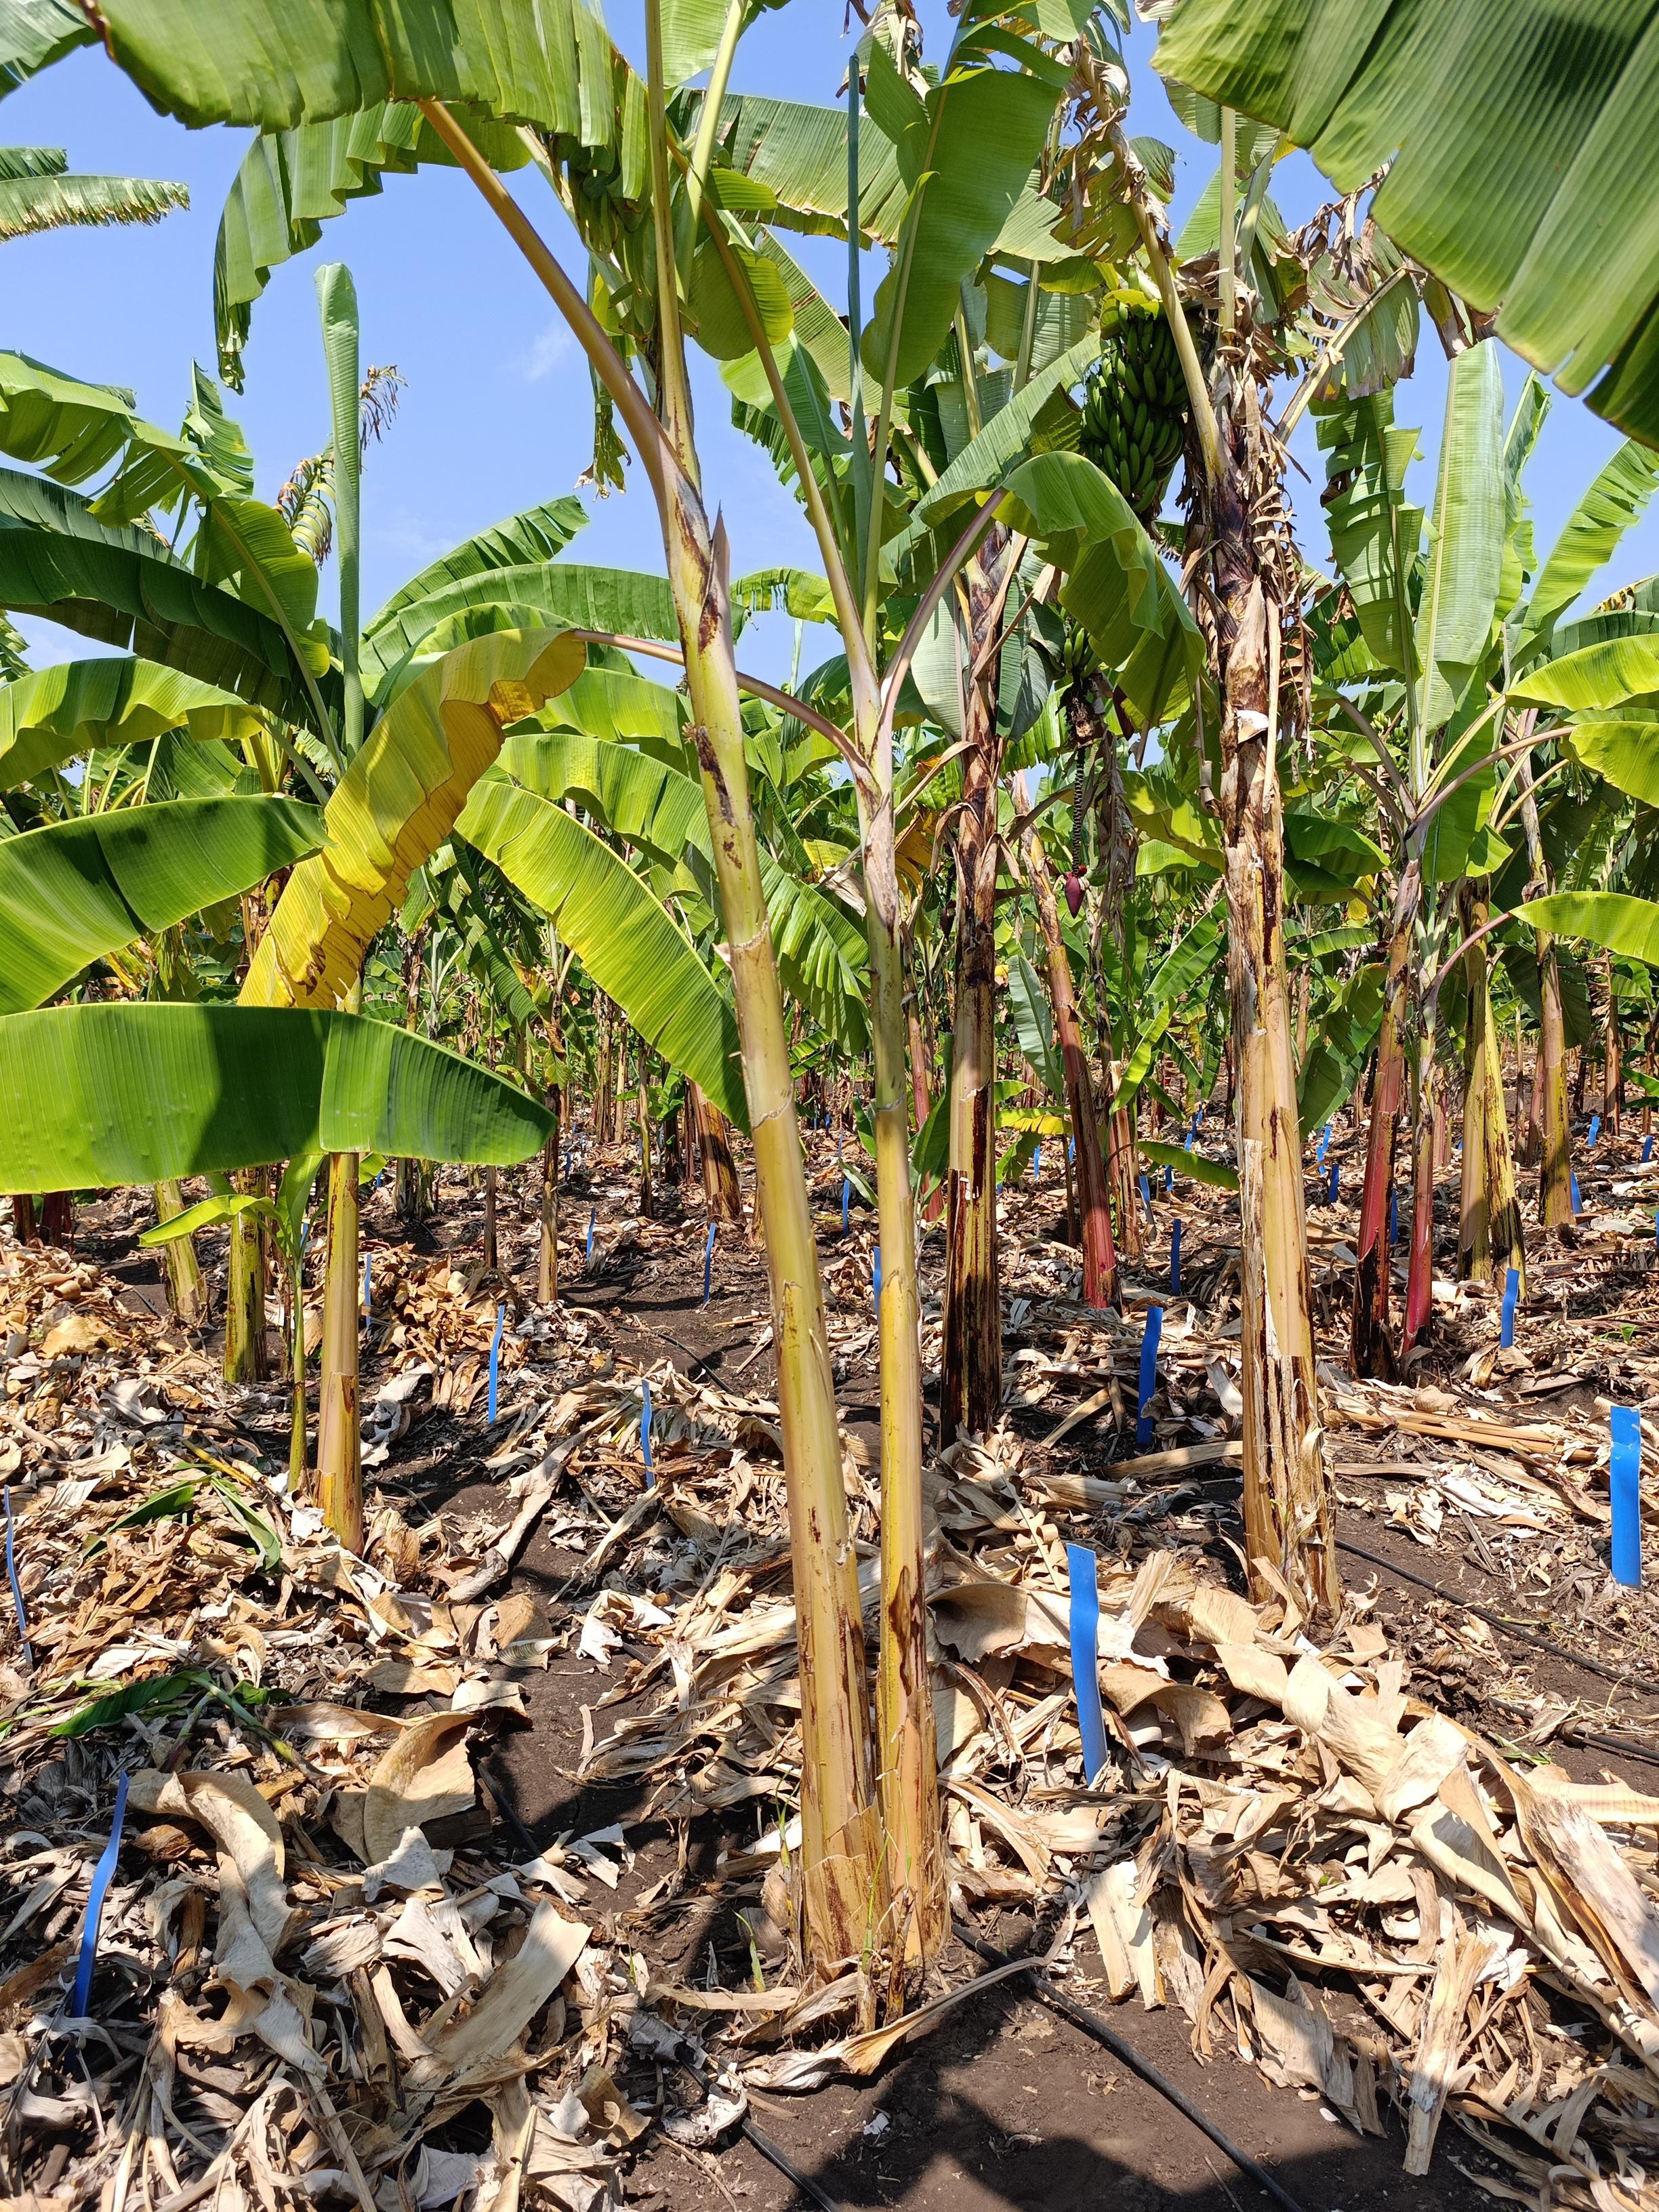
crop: banana
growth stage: vegetative
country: Tanzania
